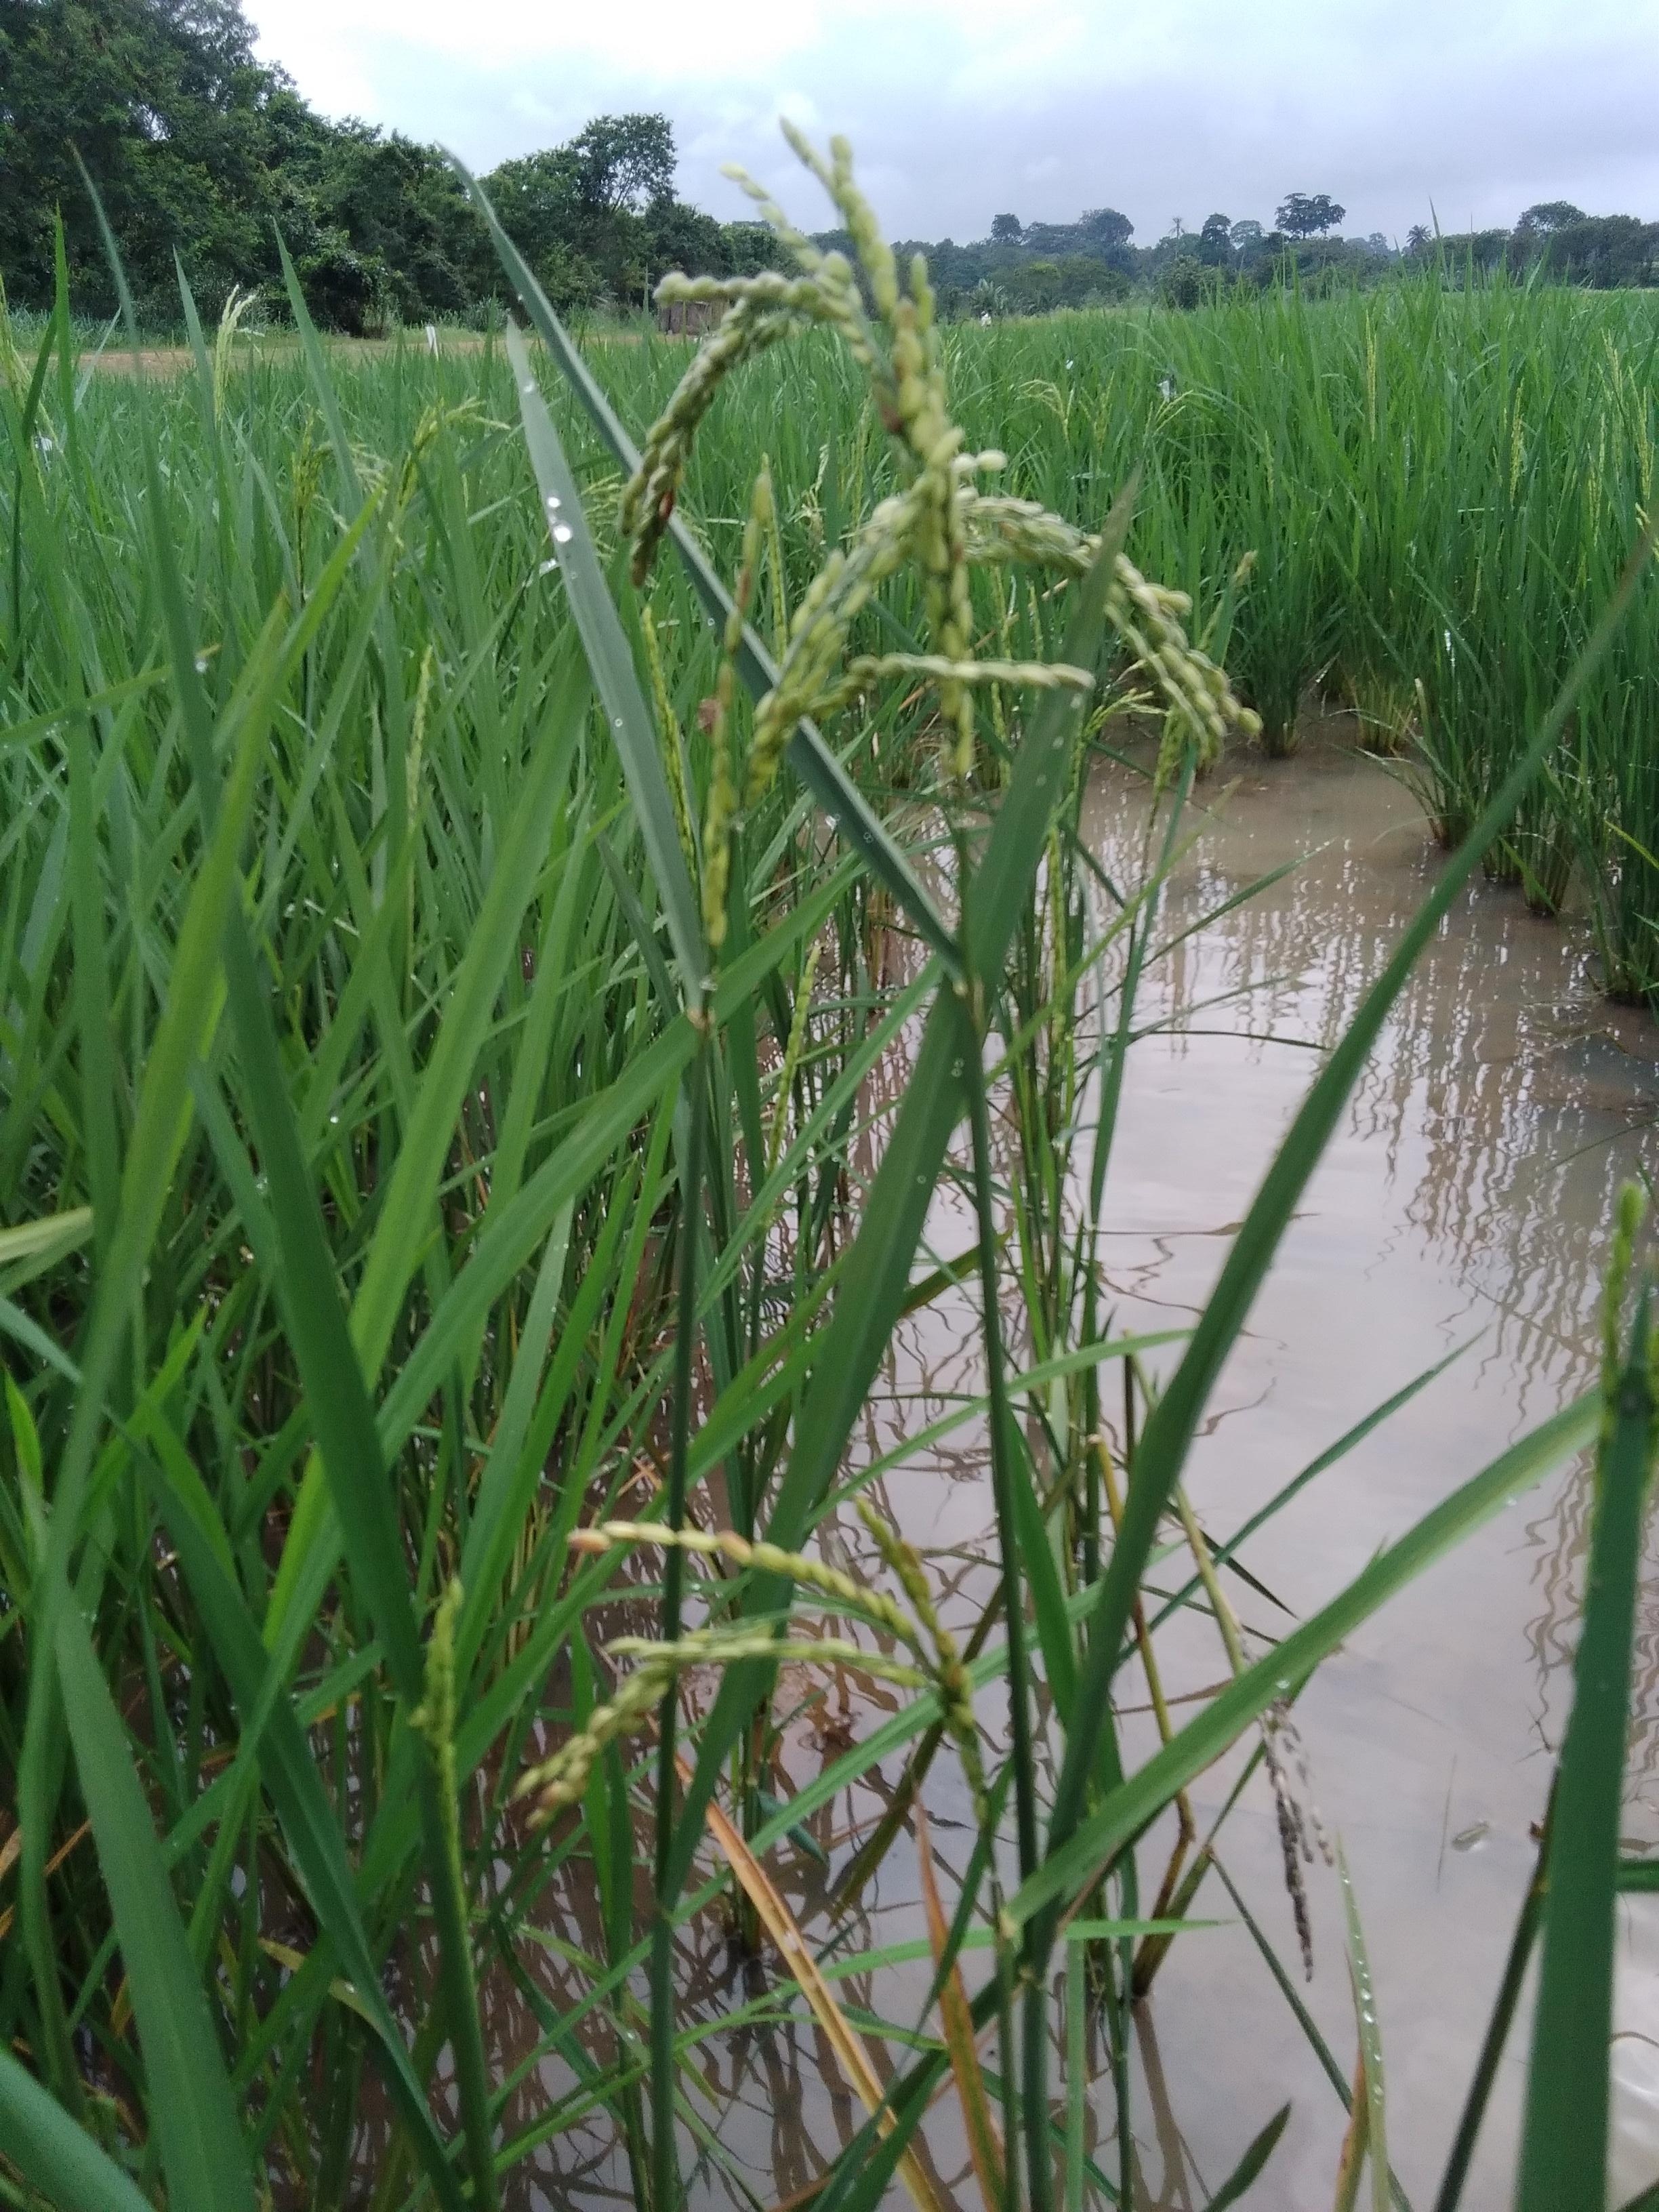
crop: rice
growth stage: stage dough
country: Nigeria
